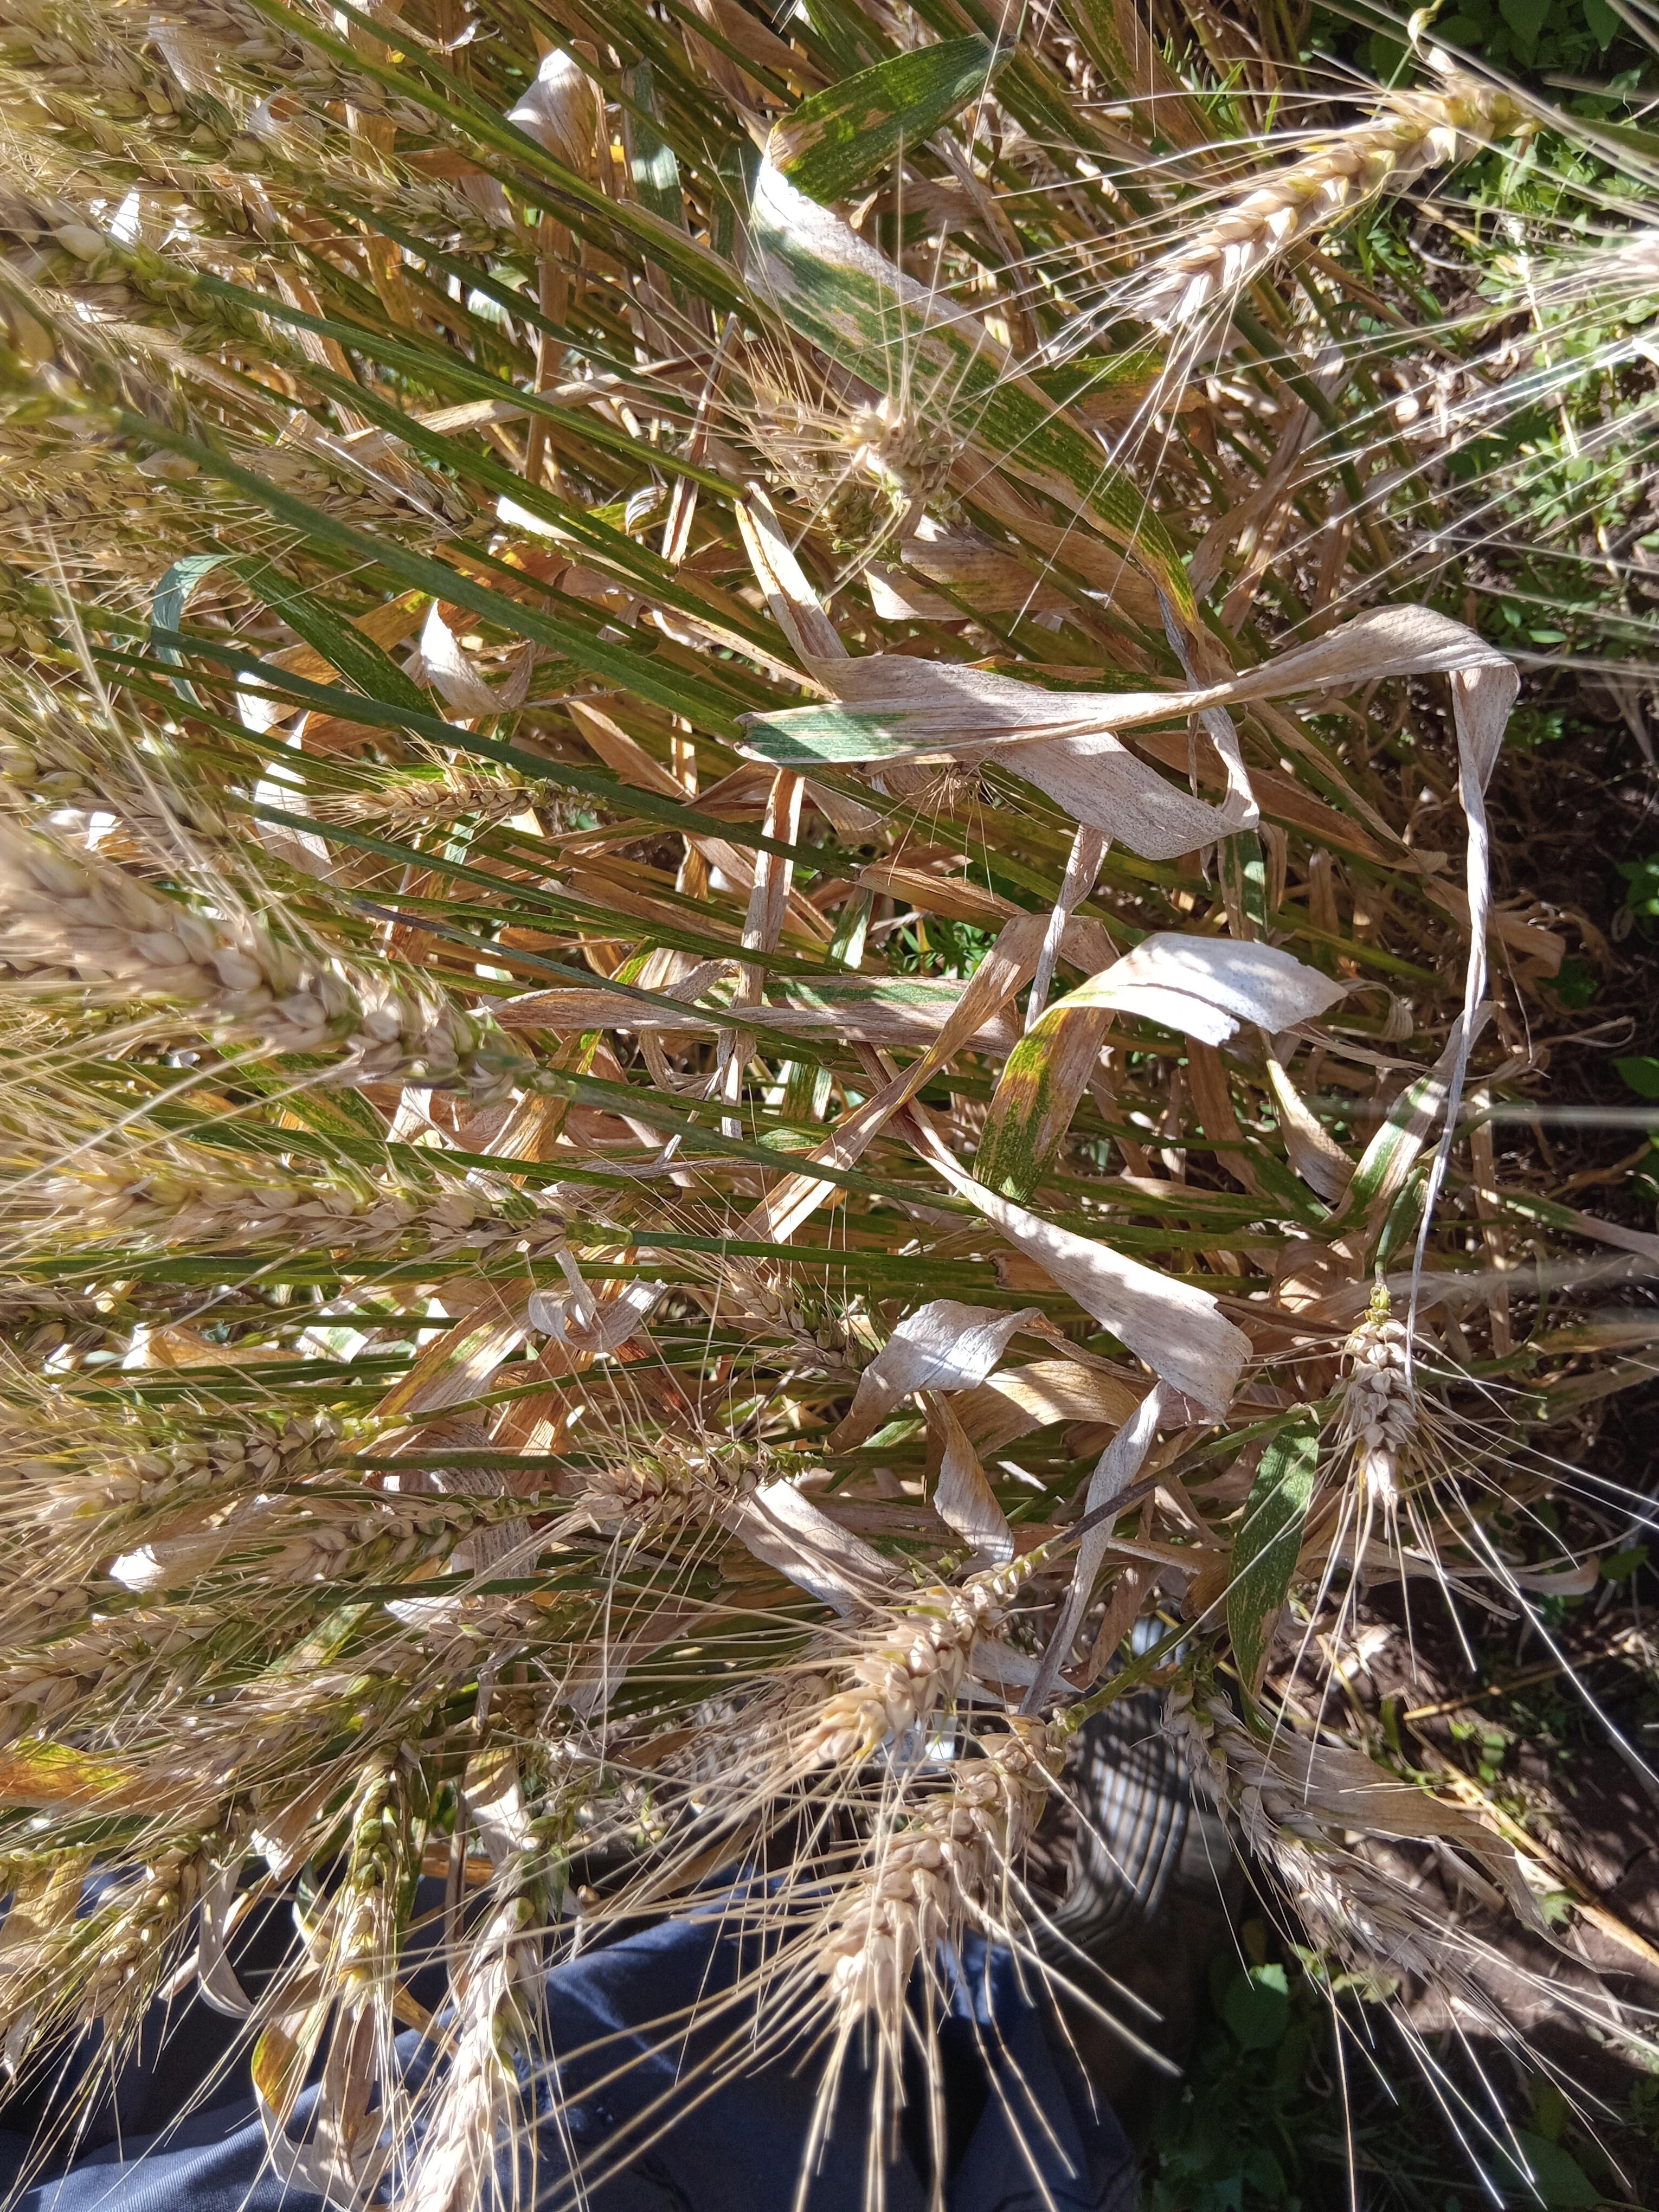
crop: wheat
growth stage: maturity
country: Kenya
